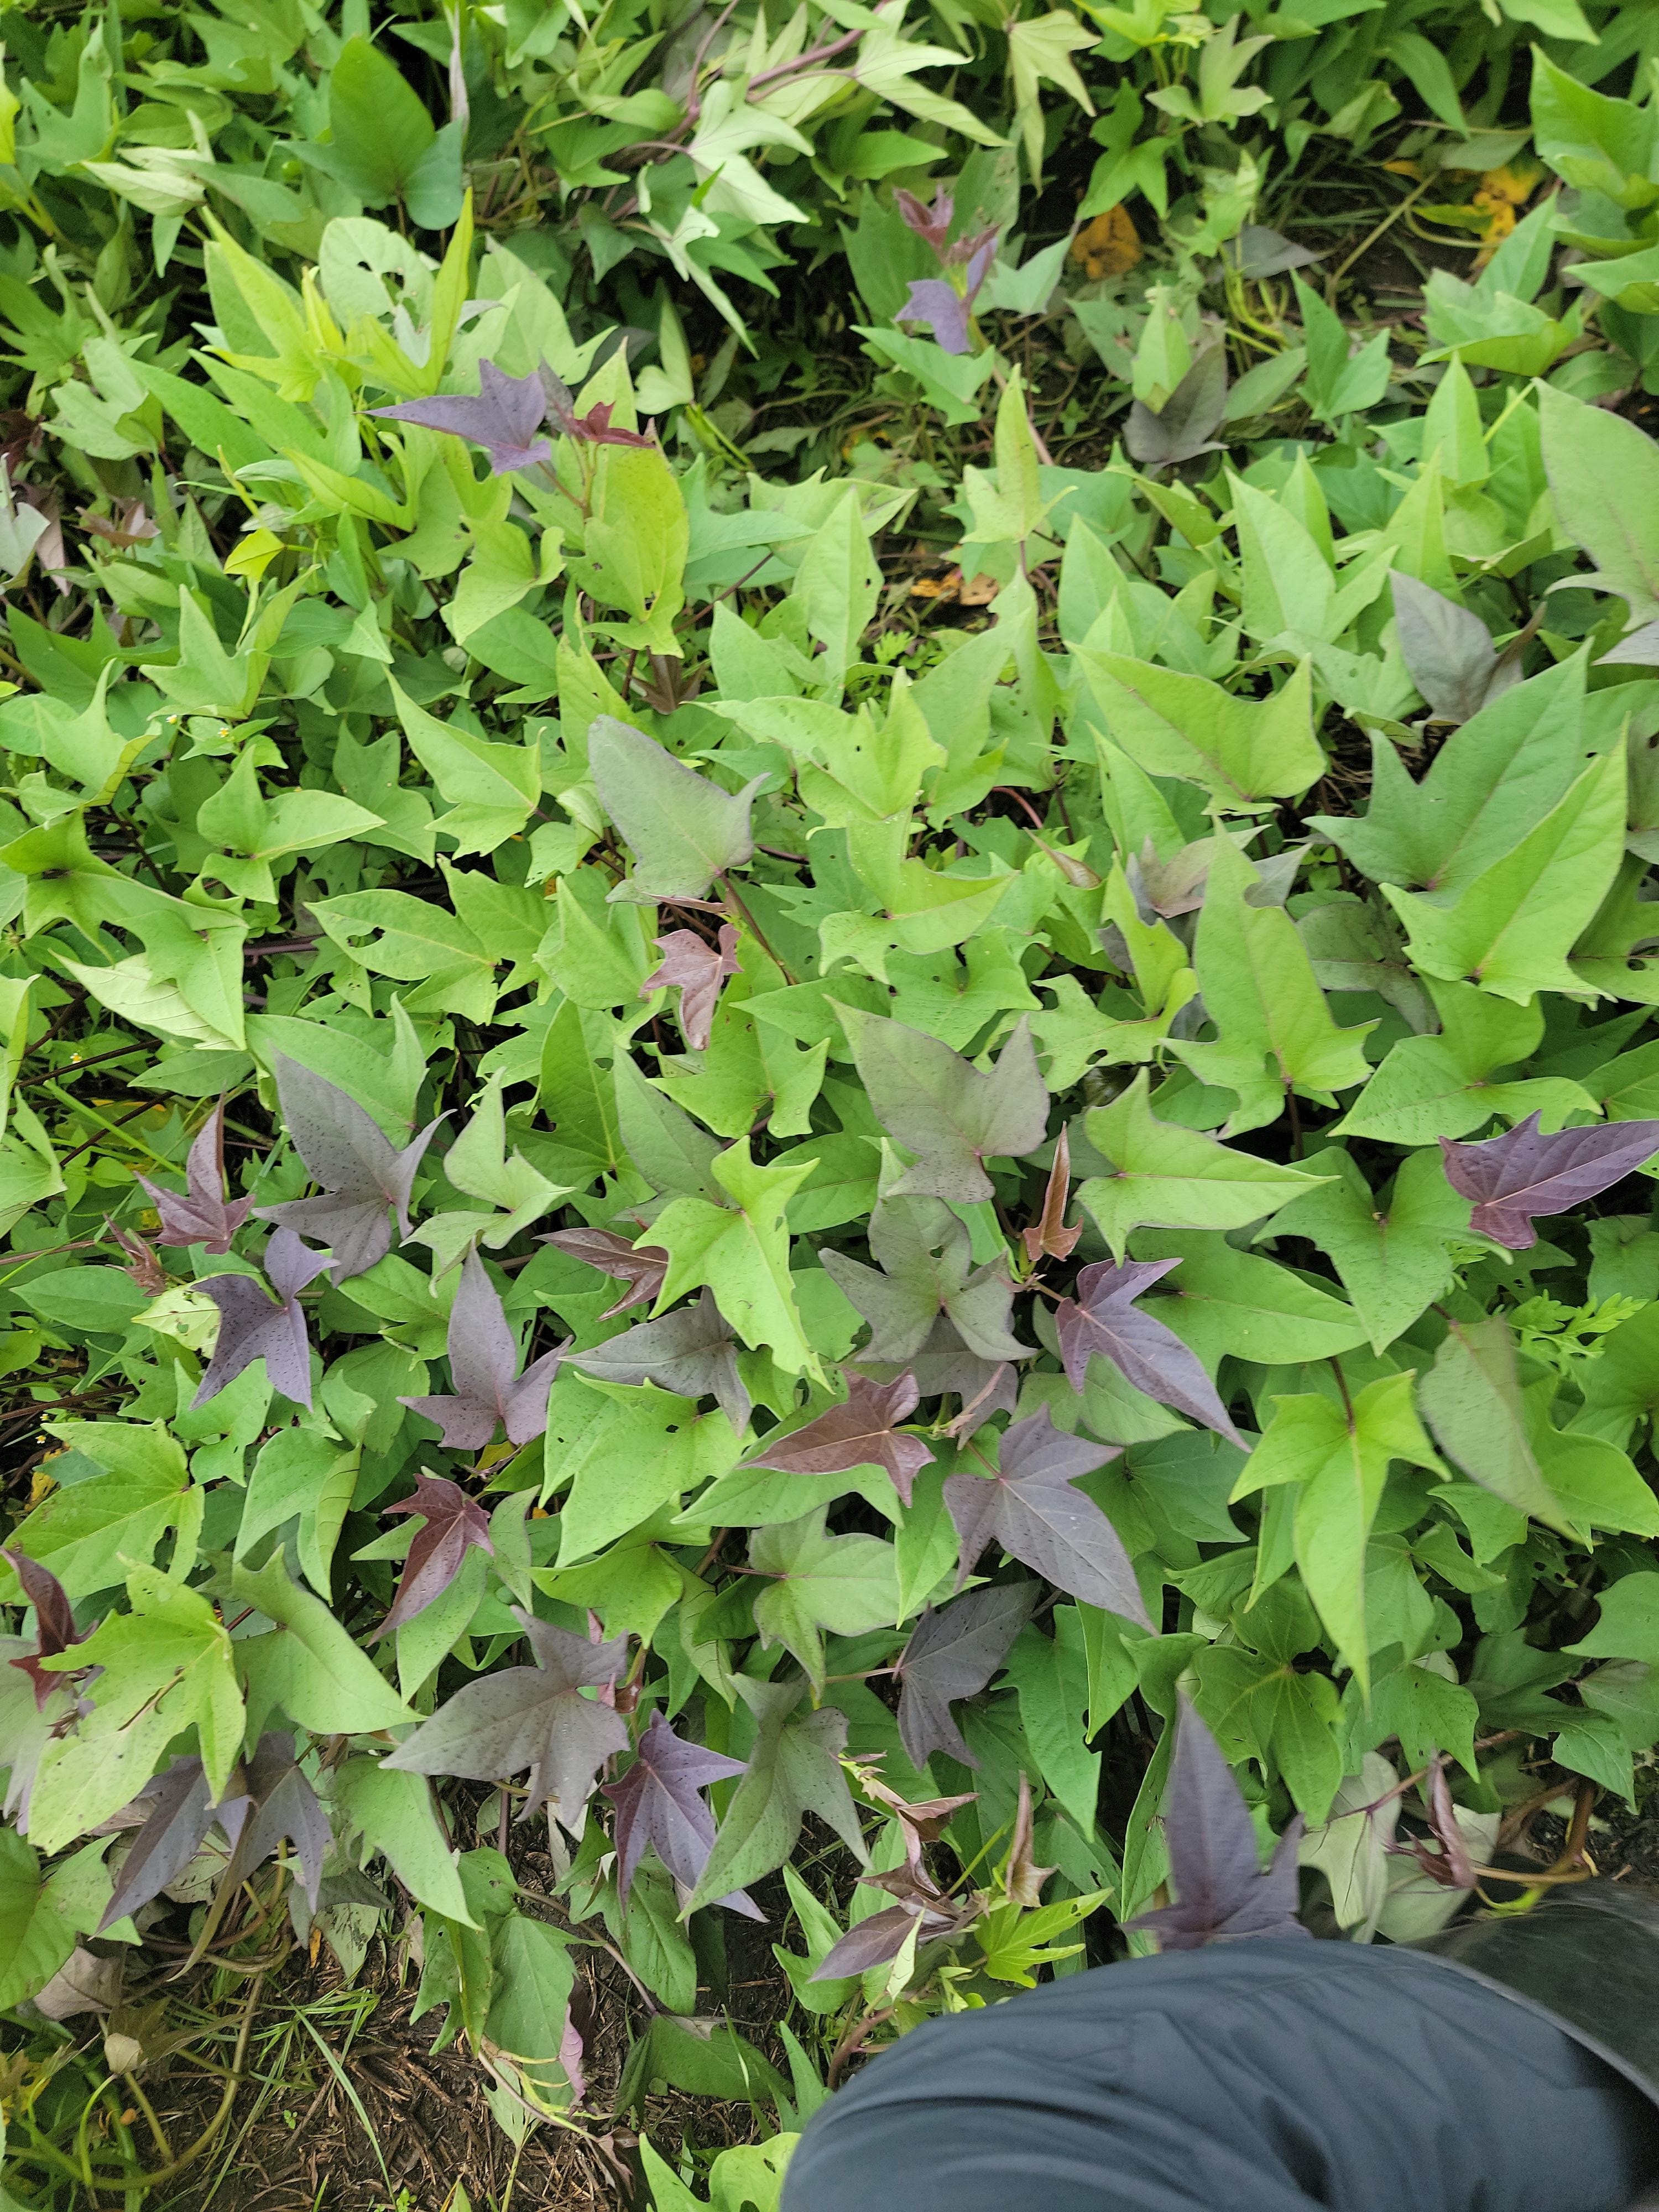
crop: sweet potato
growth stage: vegetative
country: Tanzania
